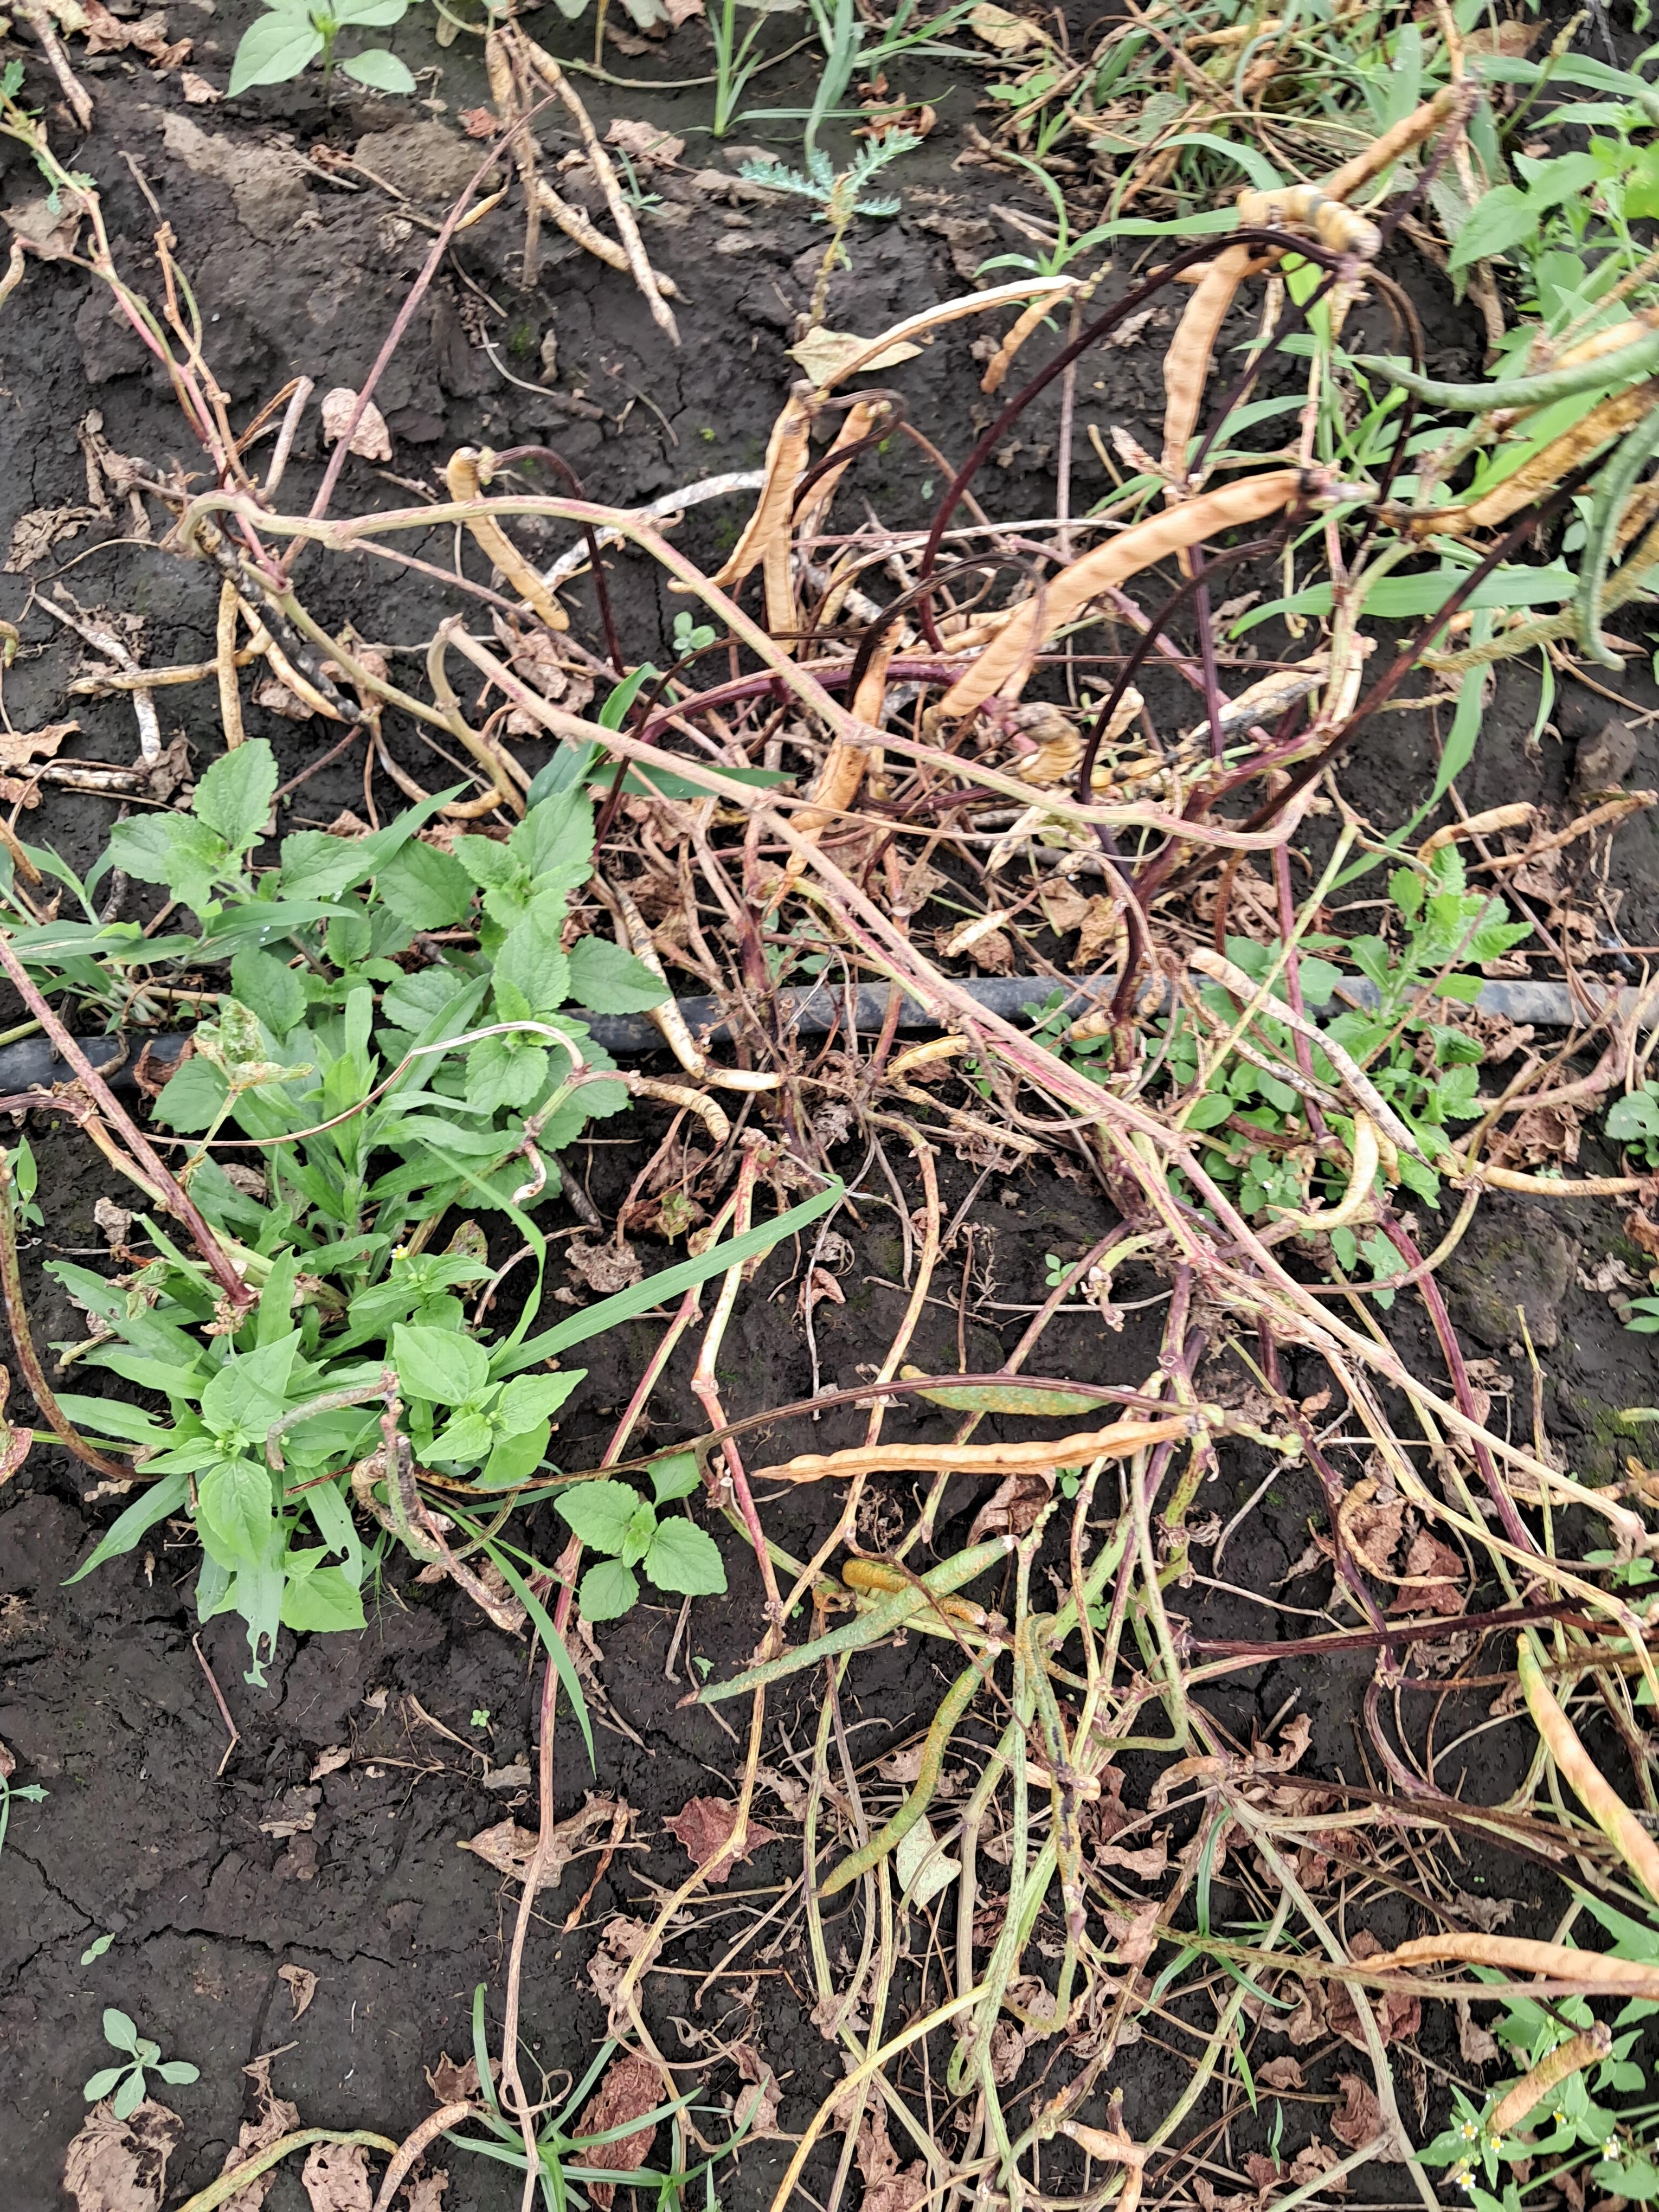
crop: cowpea
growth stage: development pod
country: Tanzania
